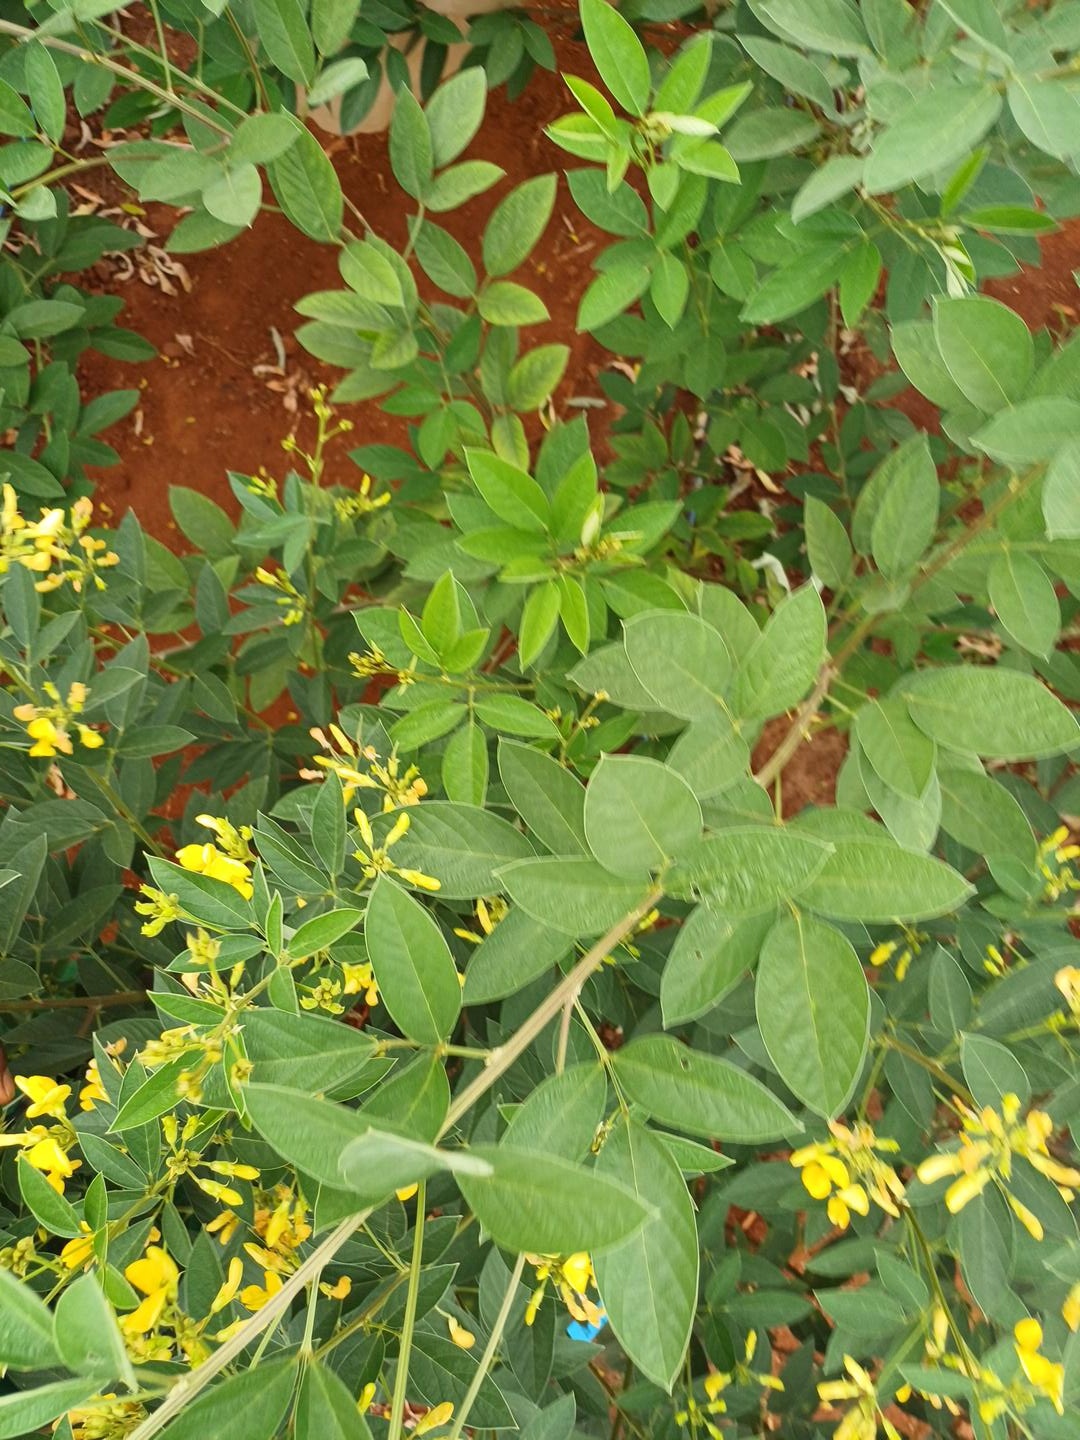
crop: pigeonpea
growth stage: flowering
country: Kenya
